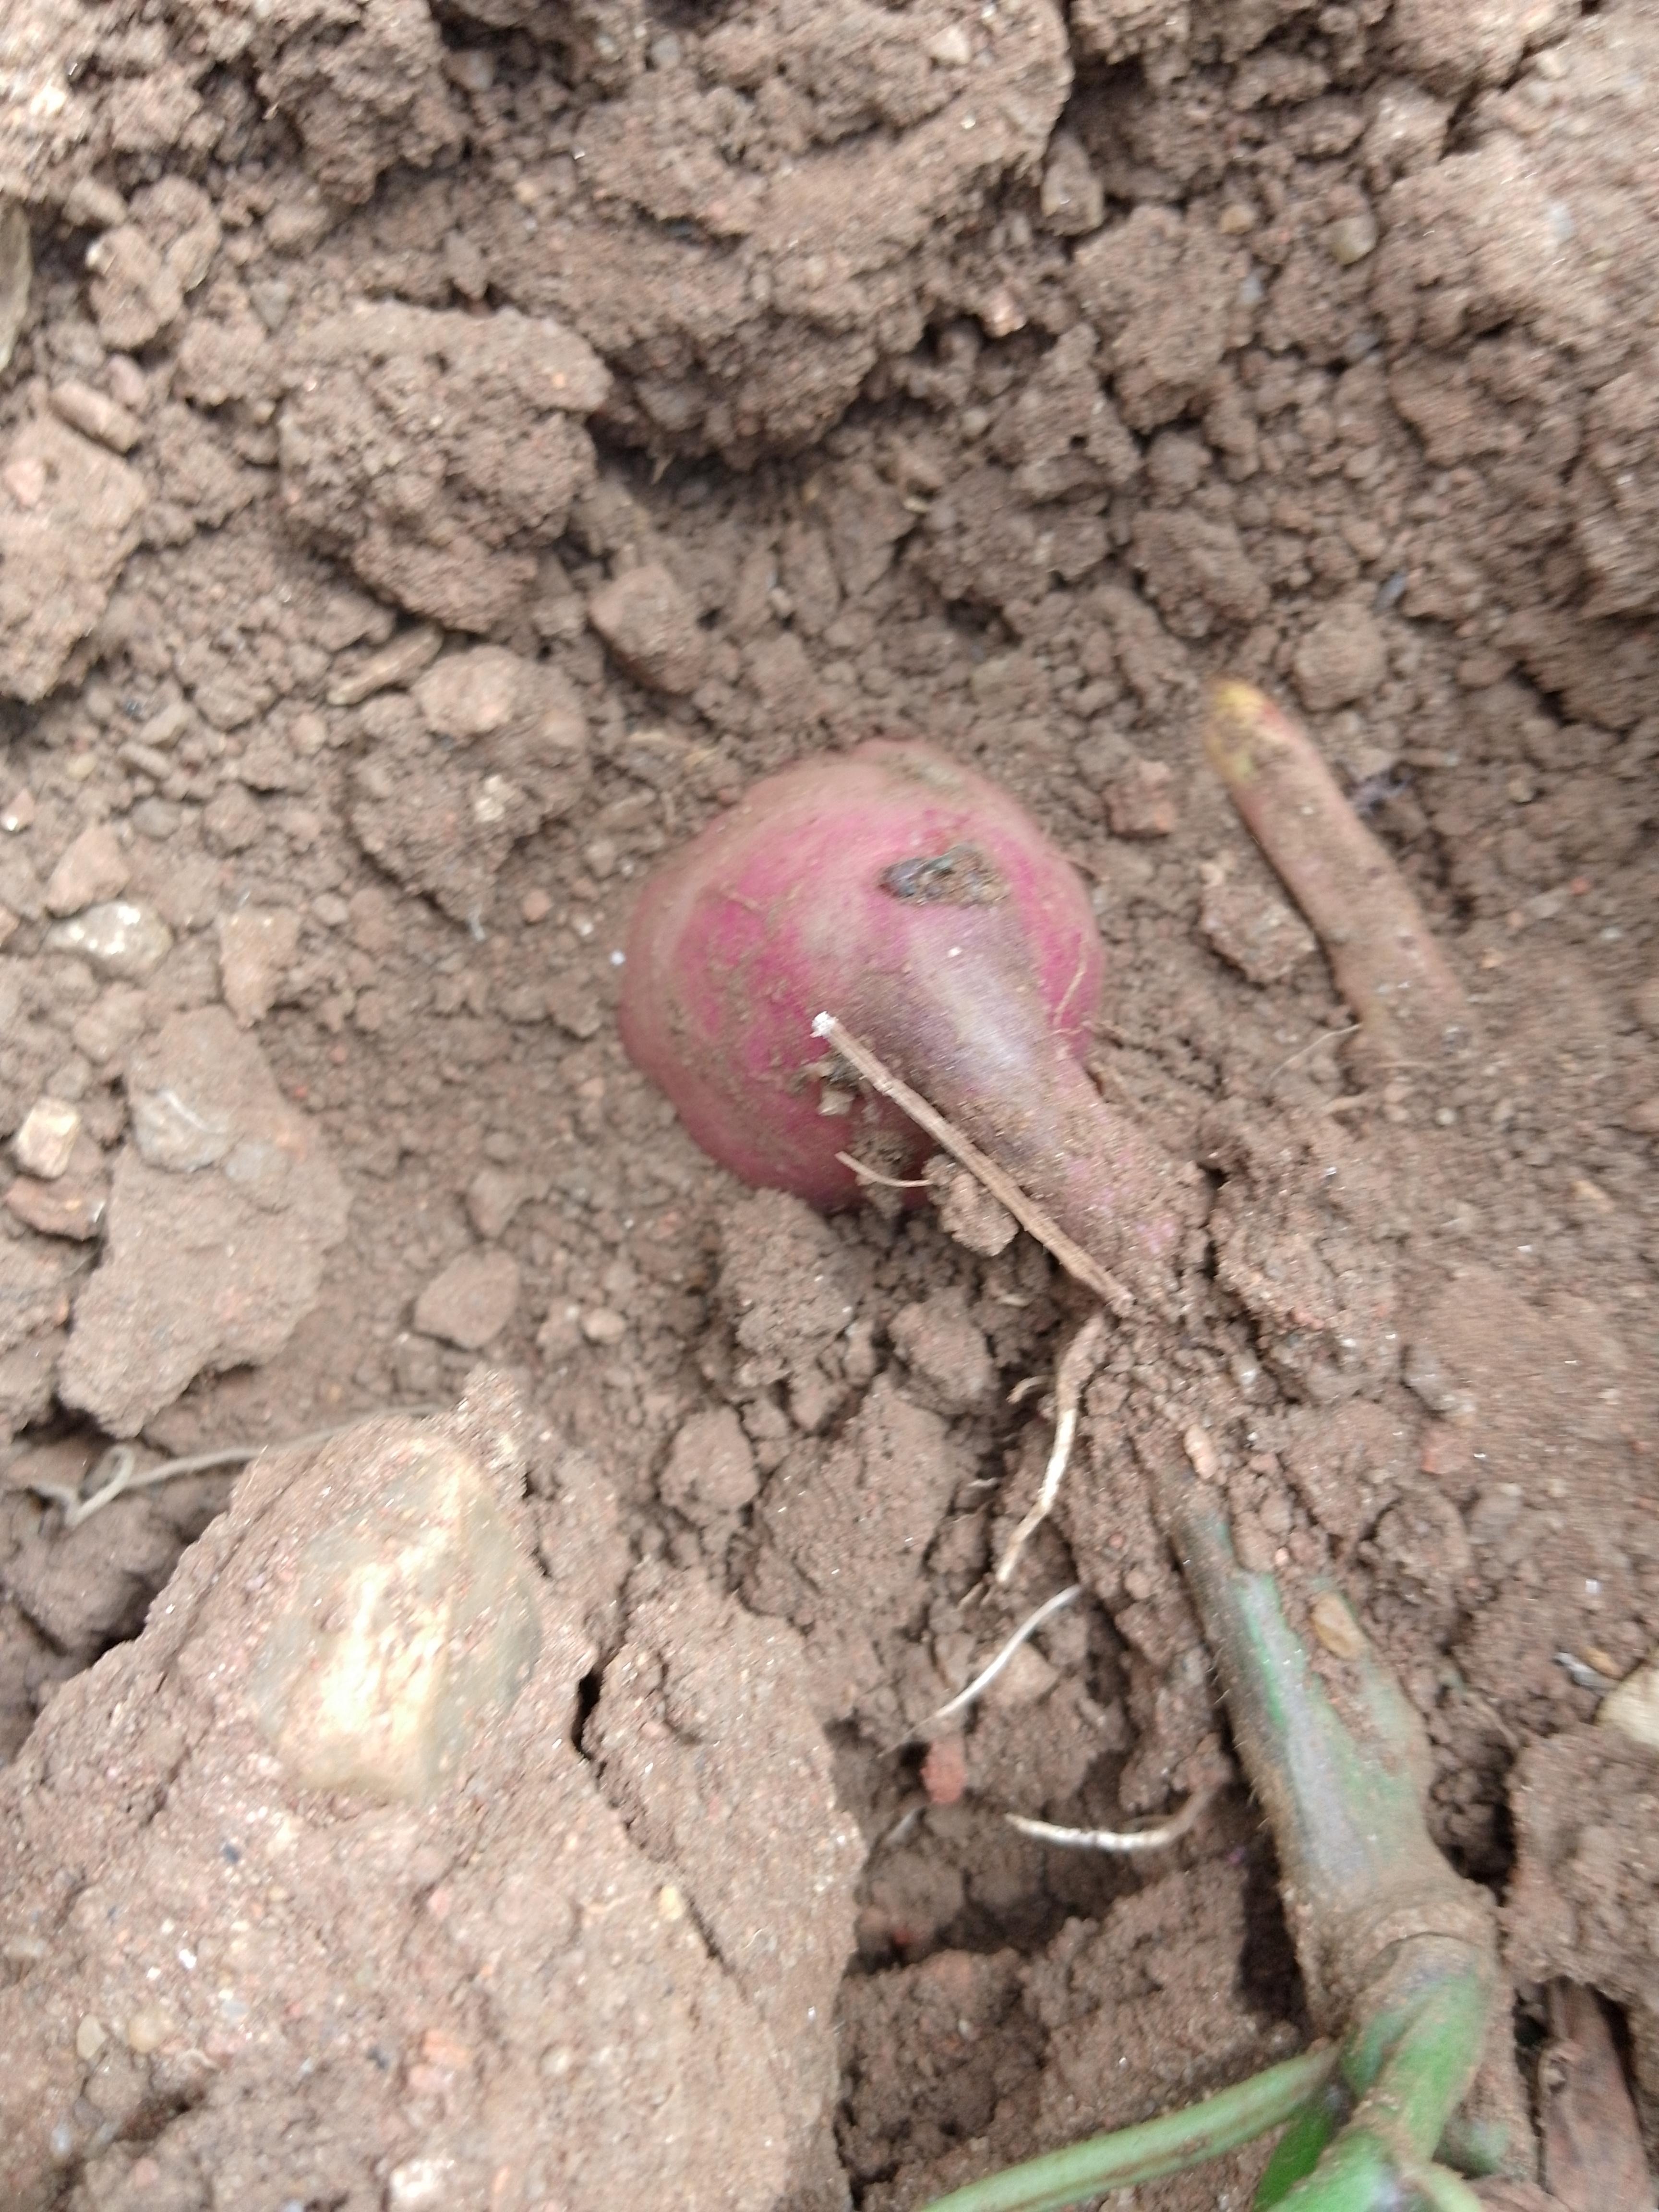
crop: sweet potato
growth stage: pegging
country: Malawi
